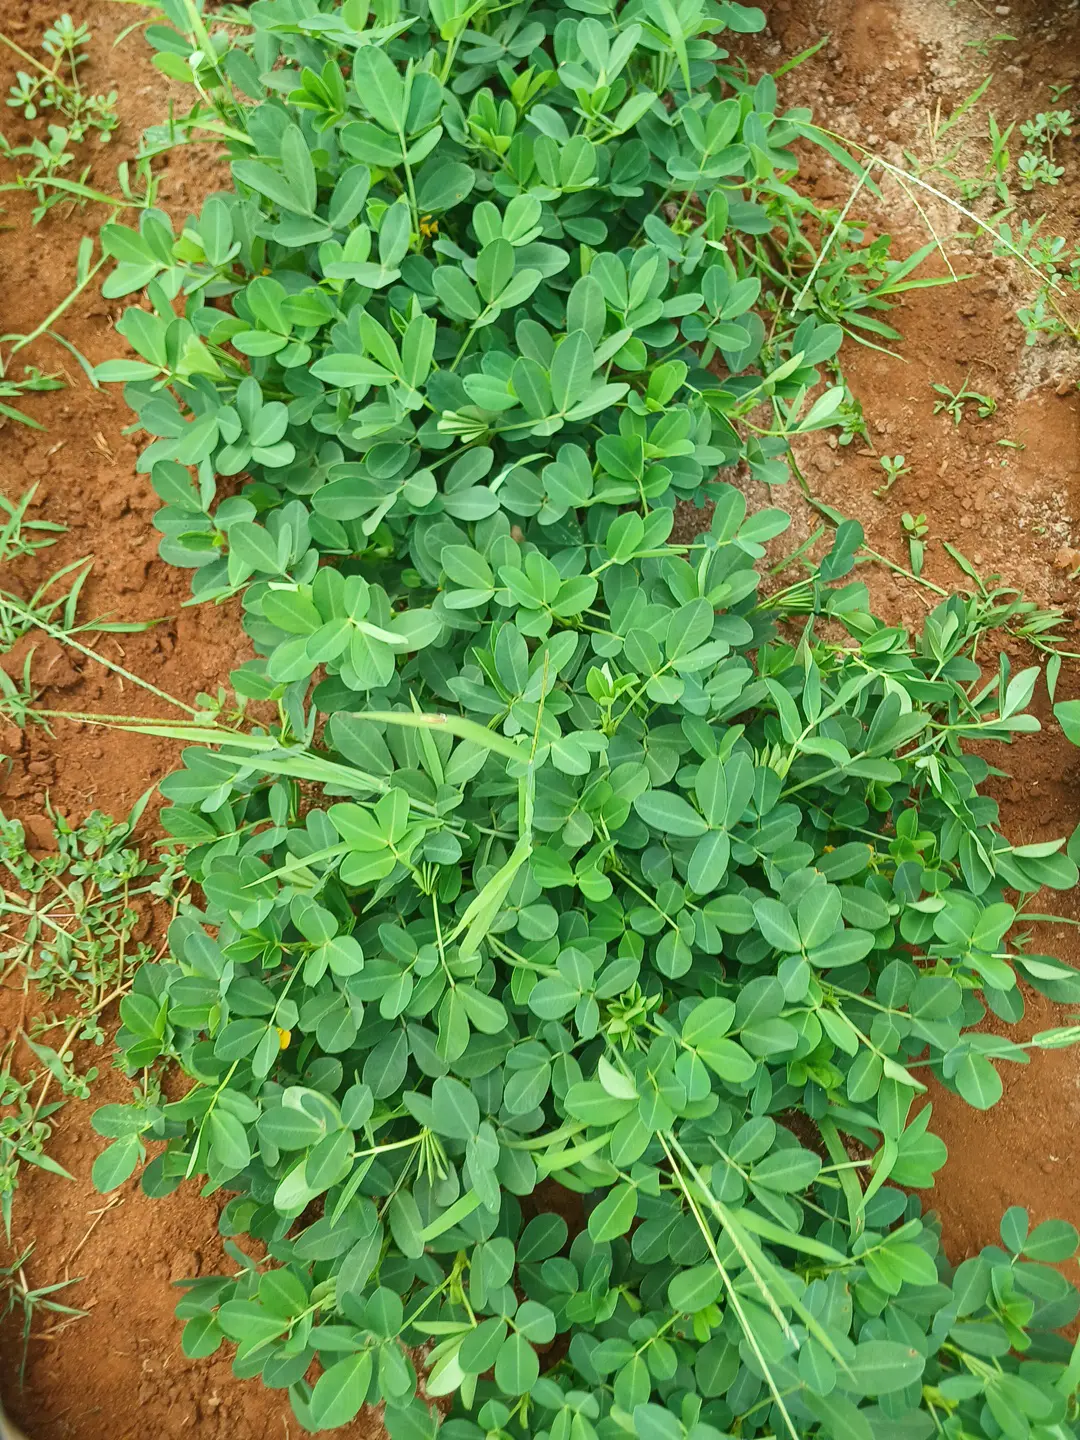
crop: groundnut
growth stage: flowering
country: Kenya
